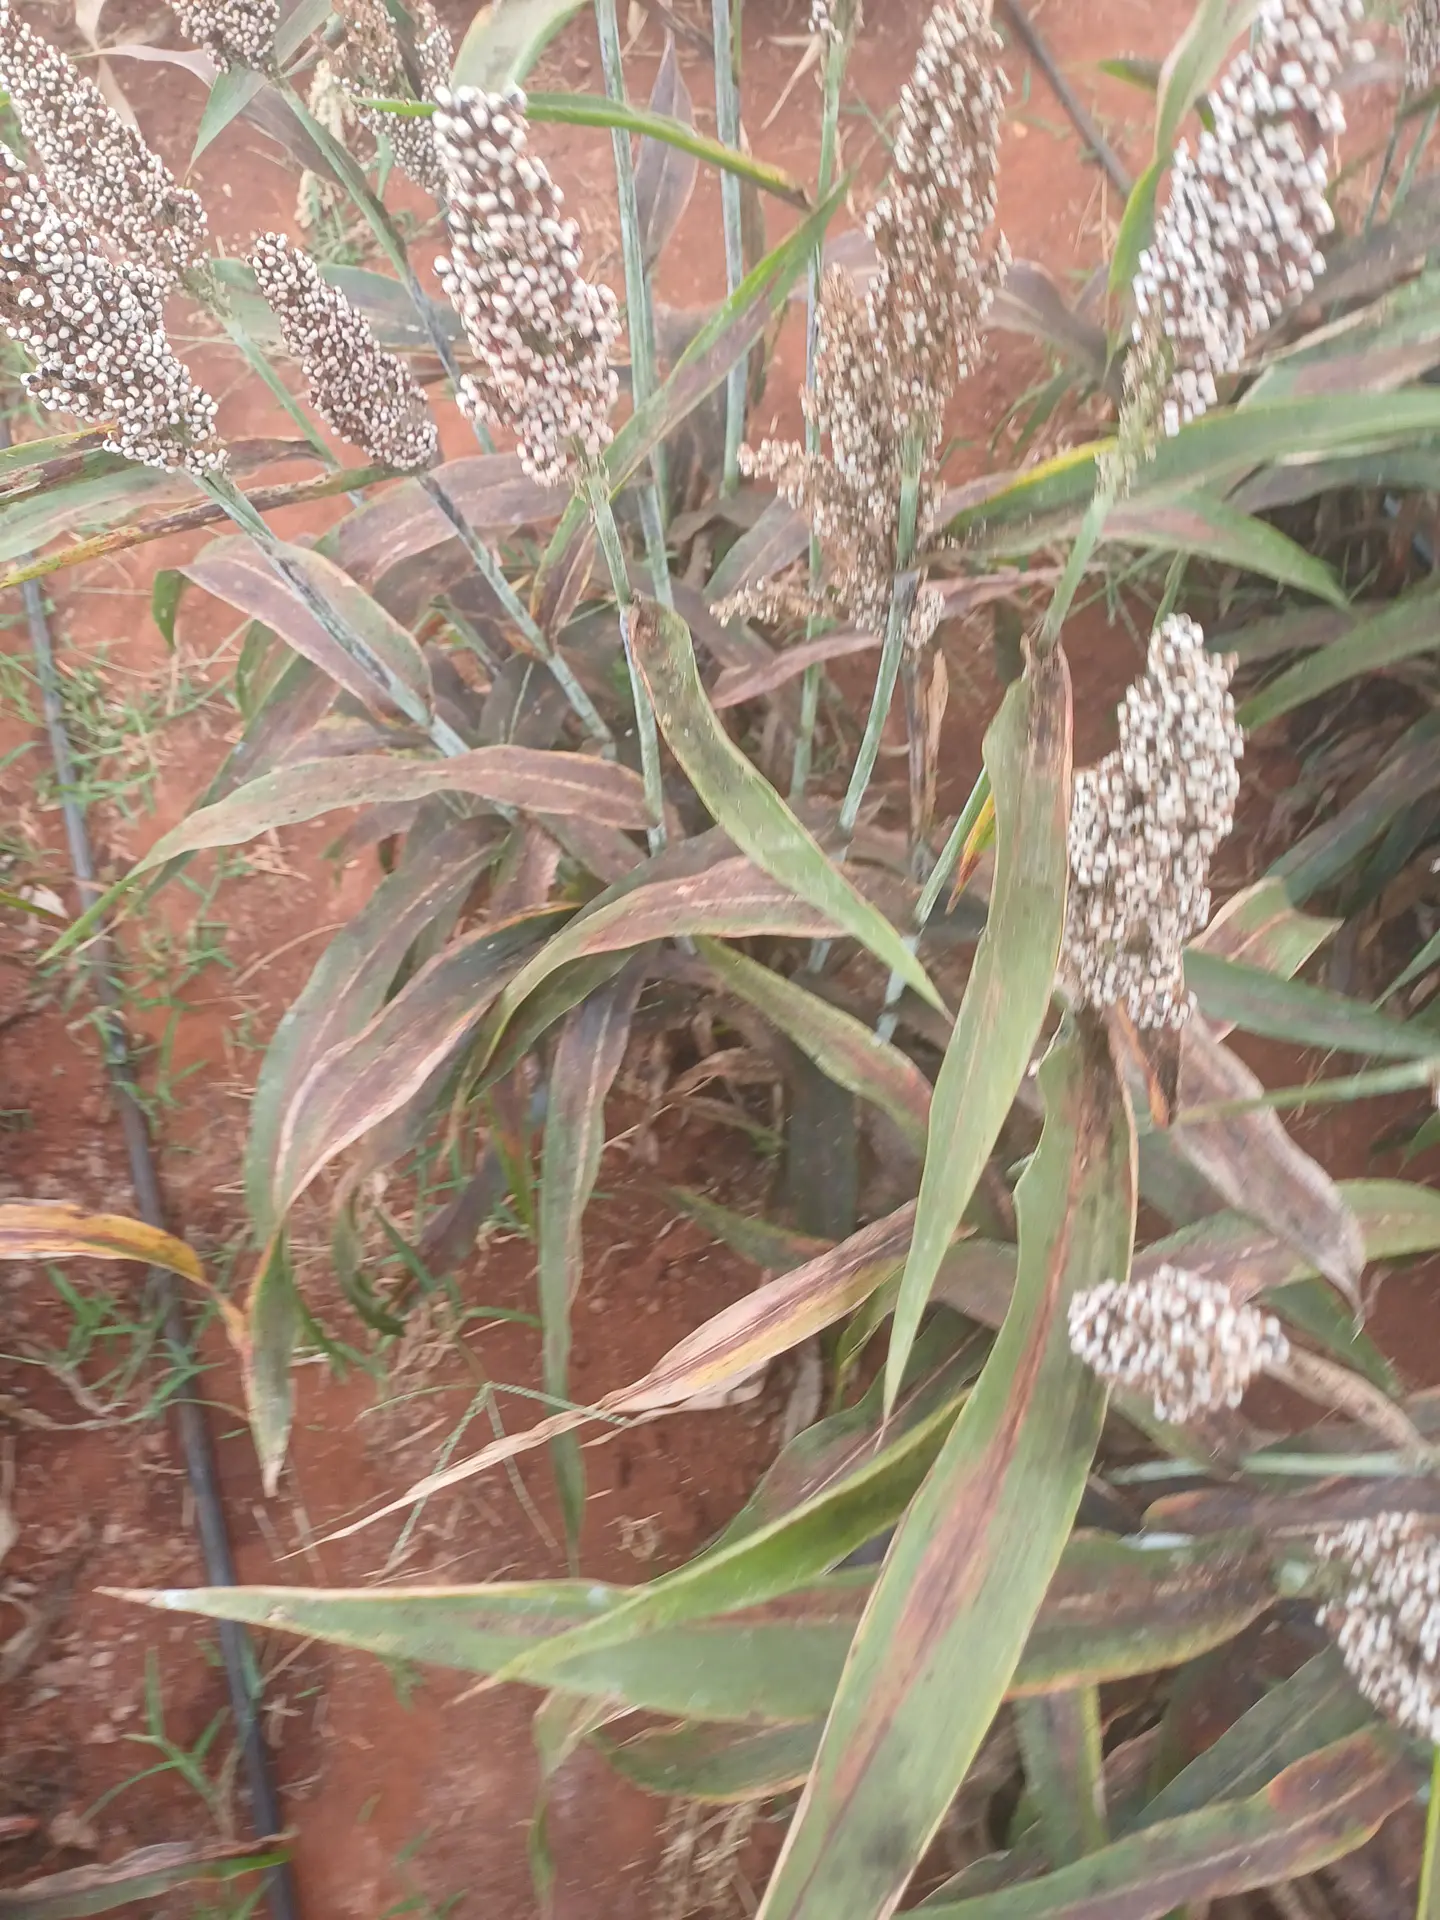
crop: sorghum
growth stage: maturity
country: Kenya
